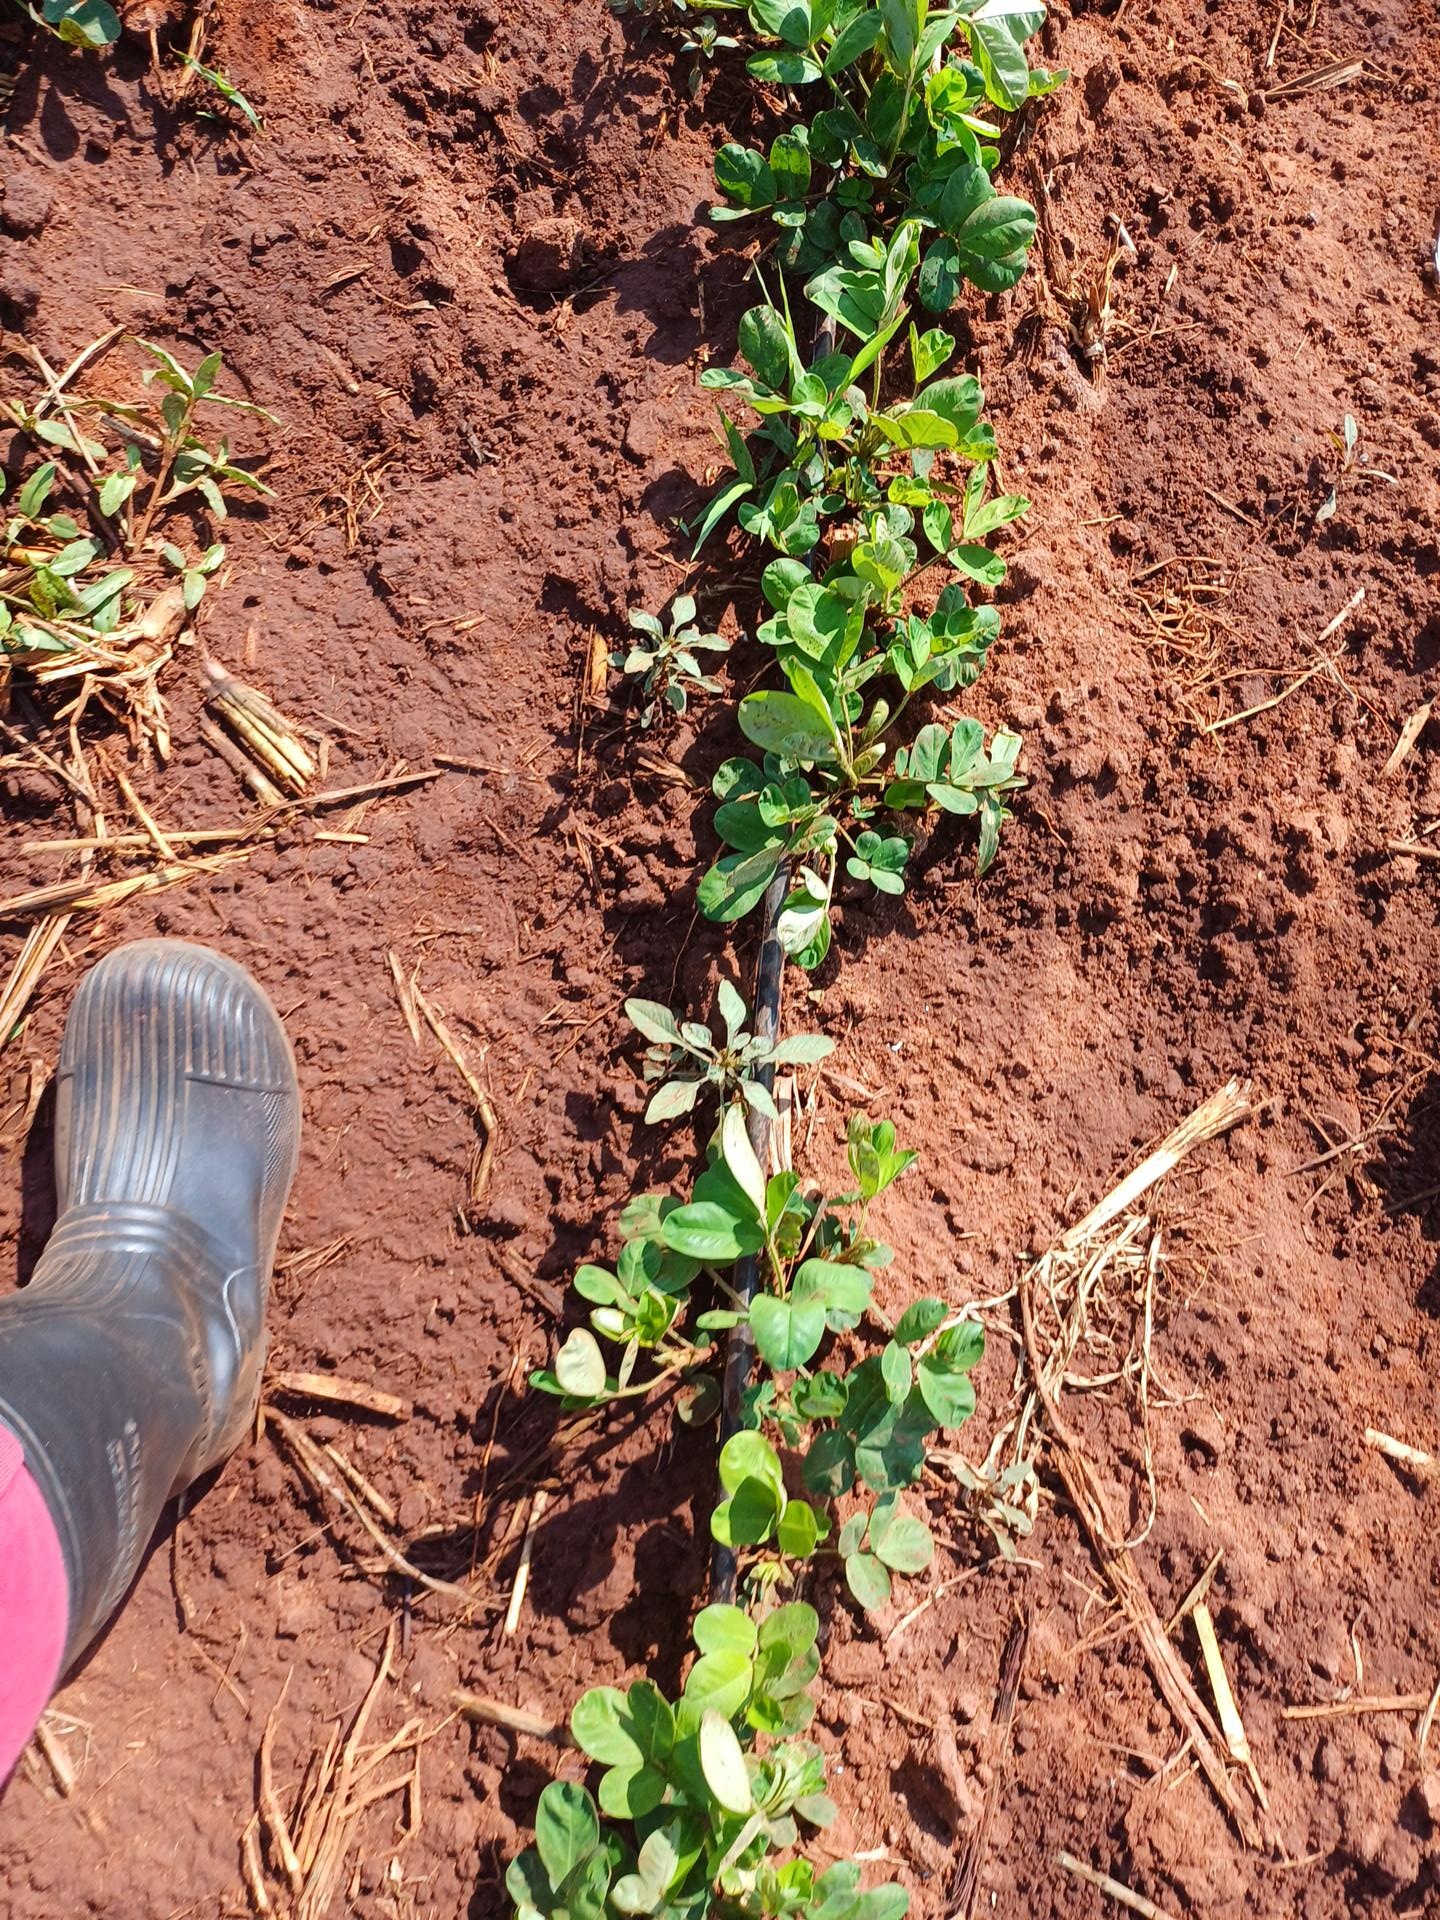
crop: groundnut
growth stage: vegetative
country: Kenya
